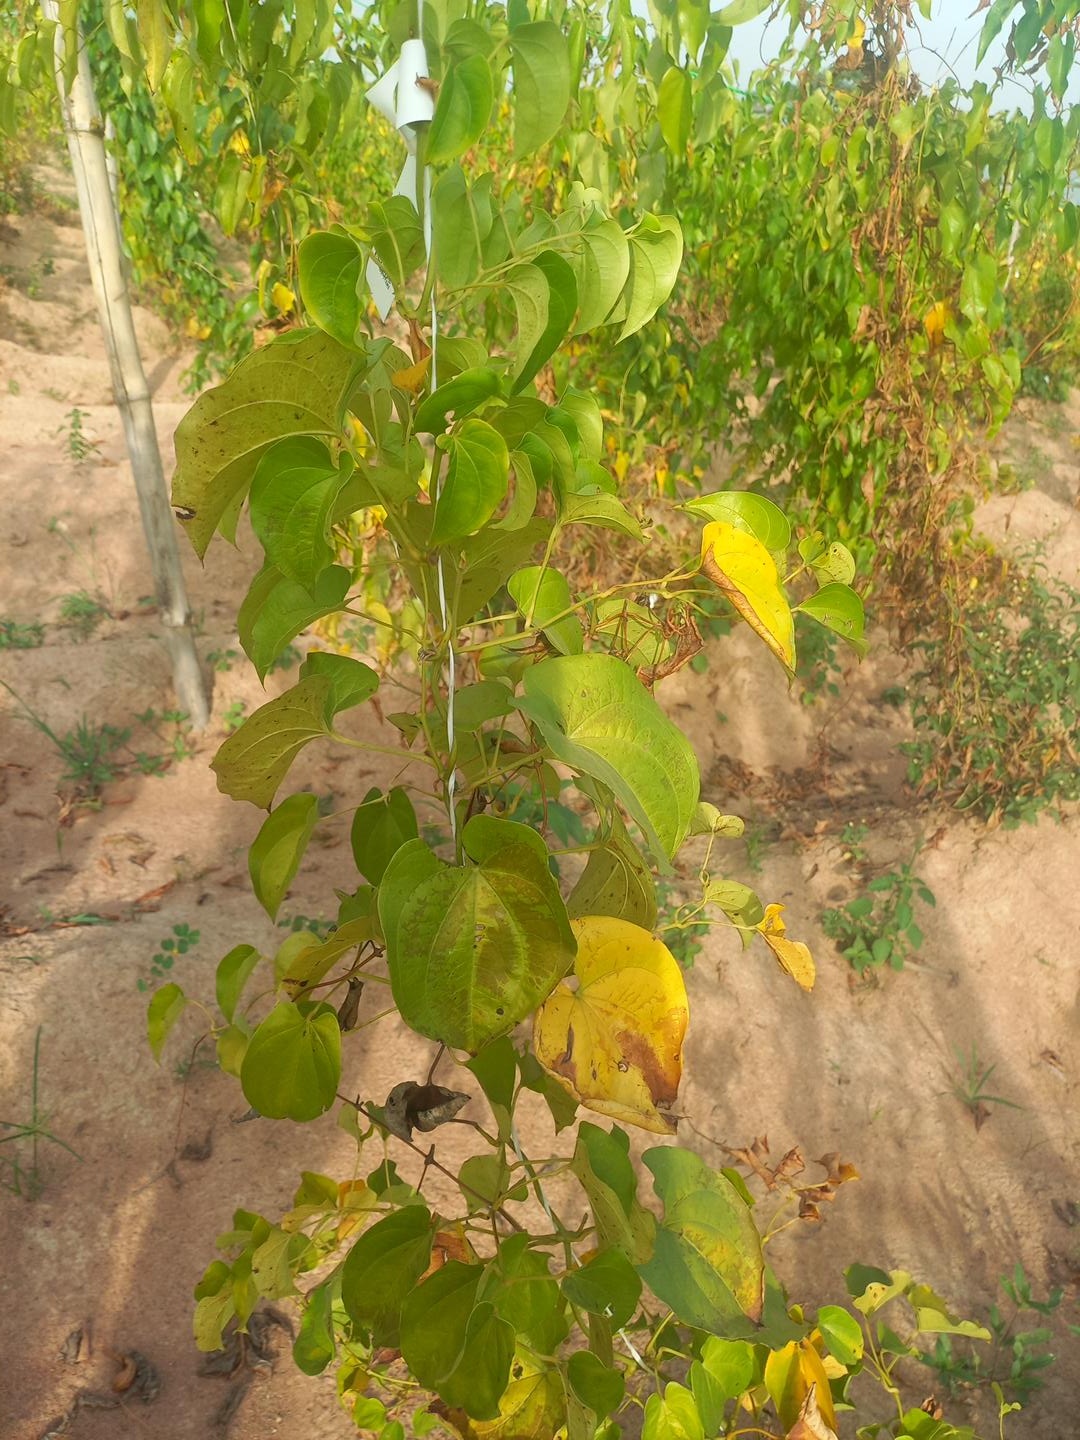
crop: yam
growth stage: maturity
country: Nigeria
